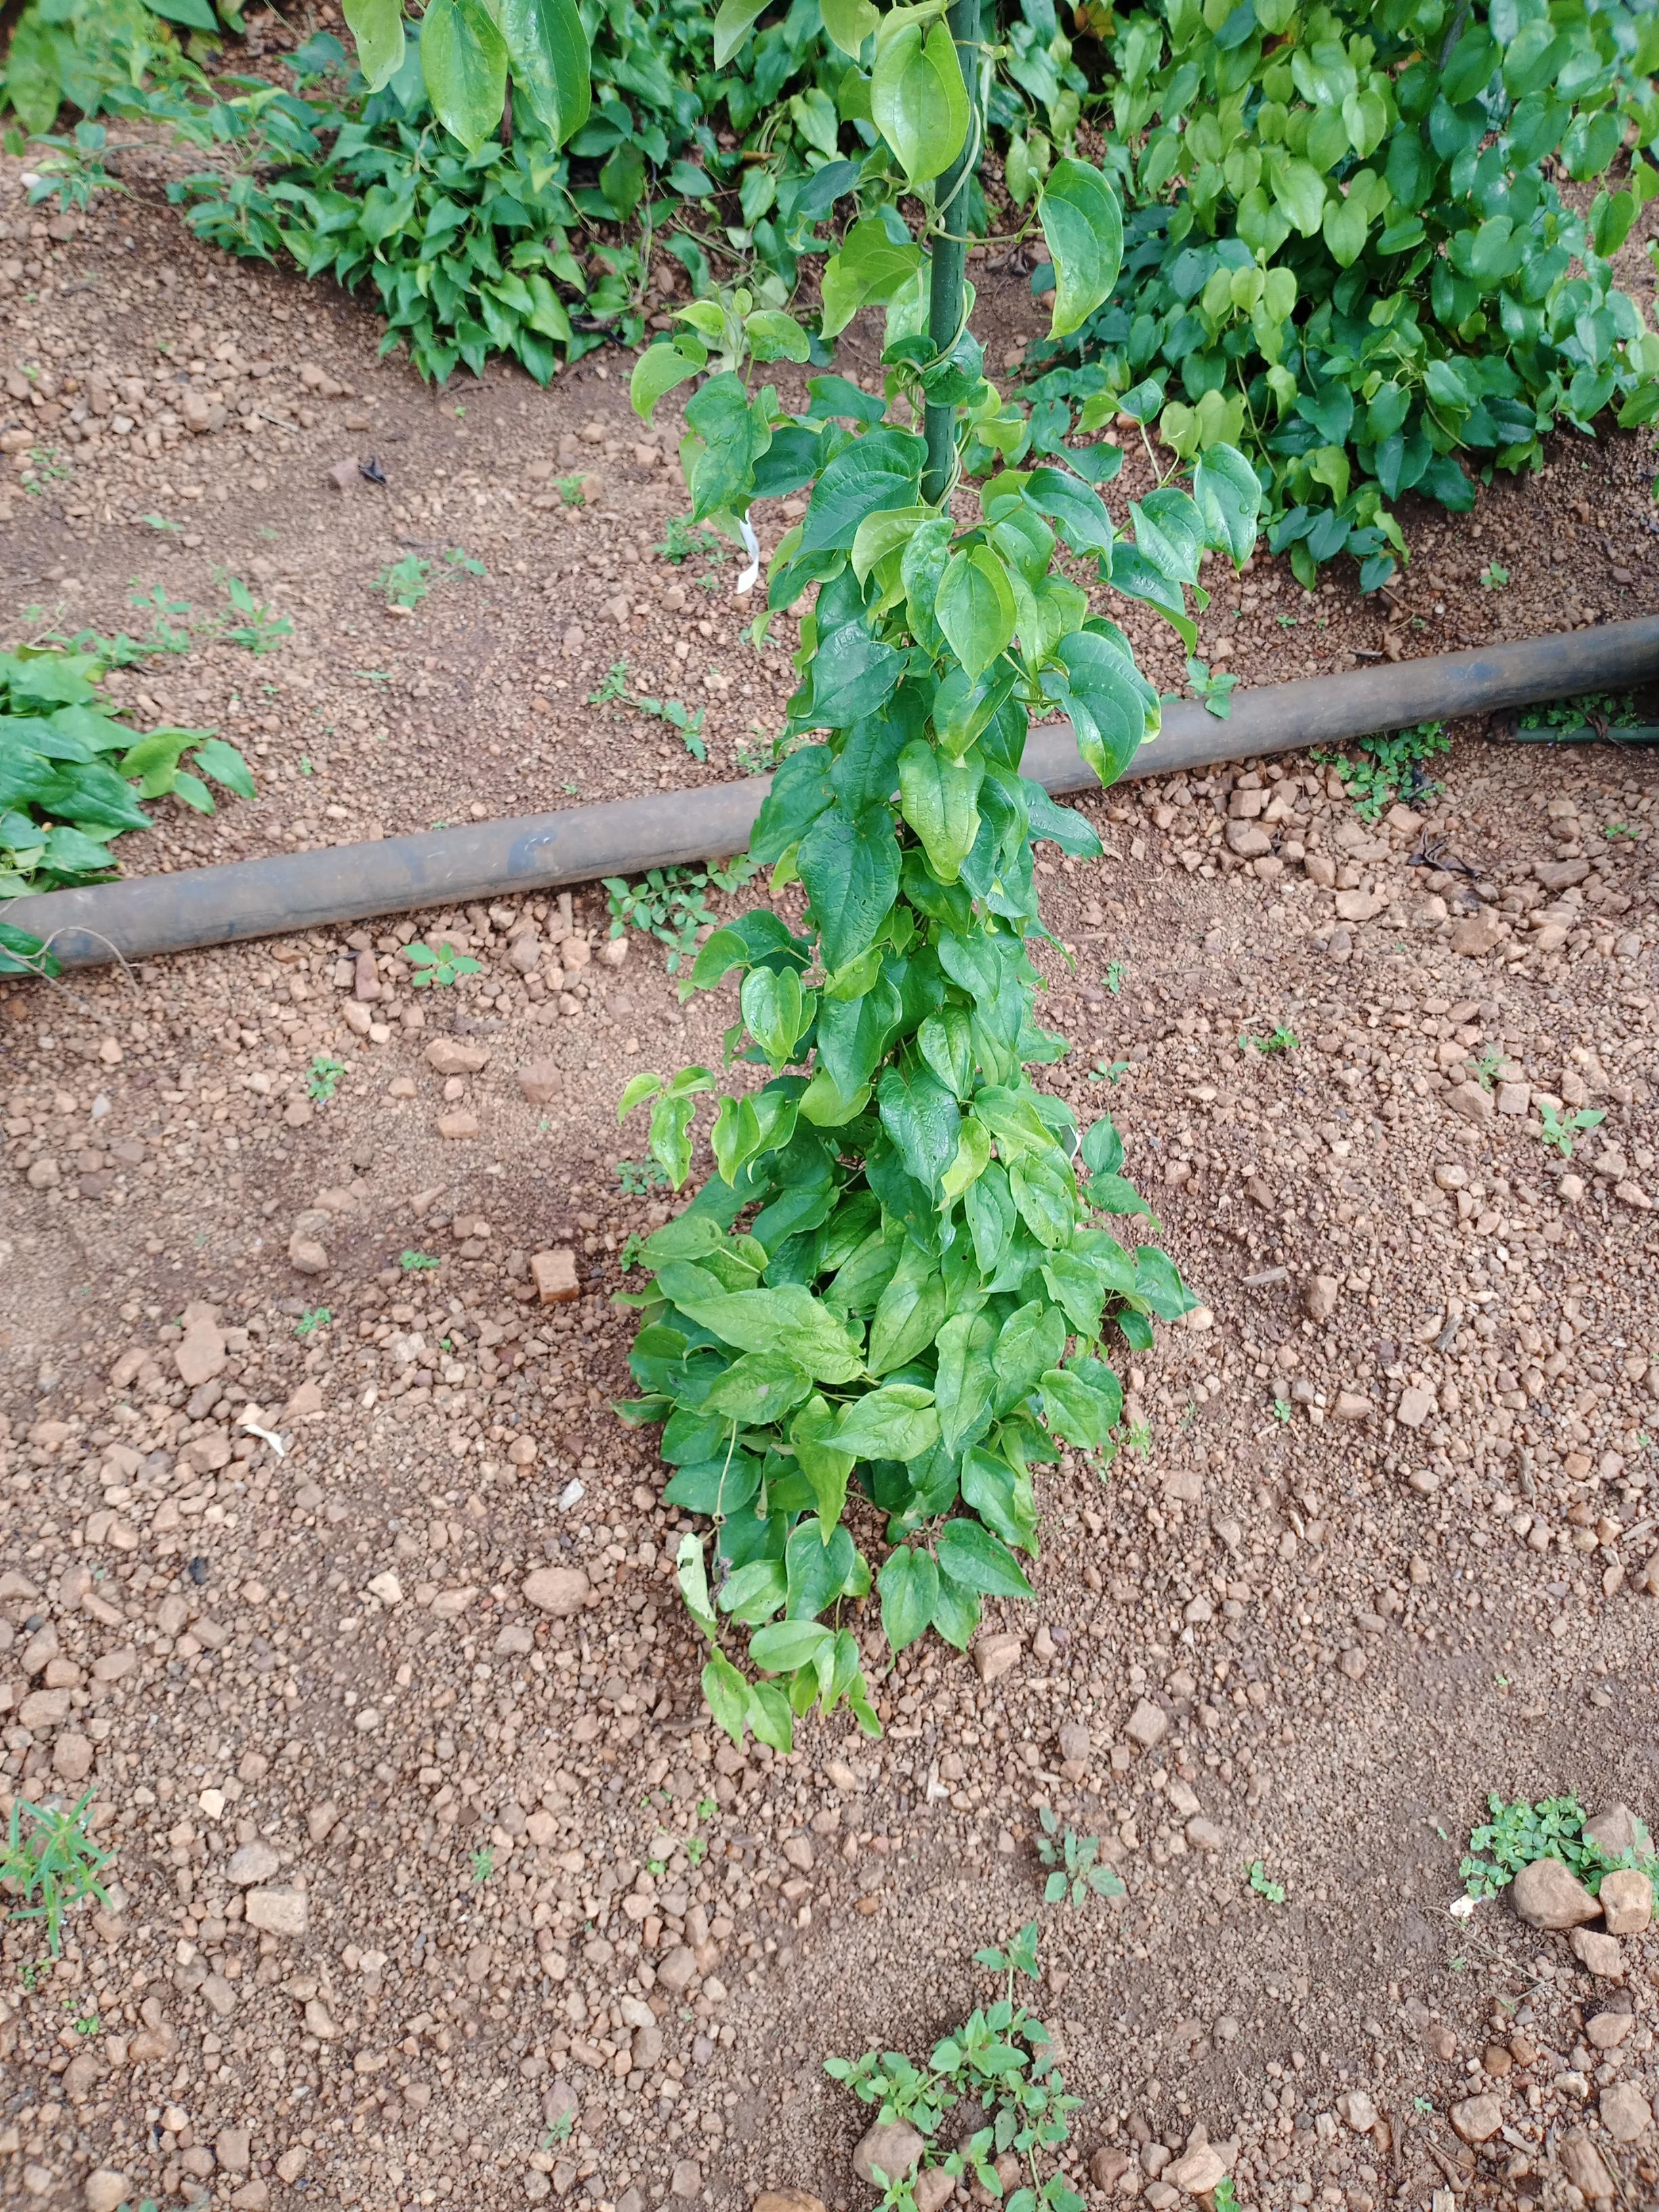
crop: yam
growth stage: vegetative
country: Nigeria
